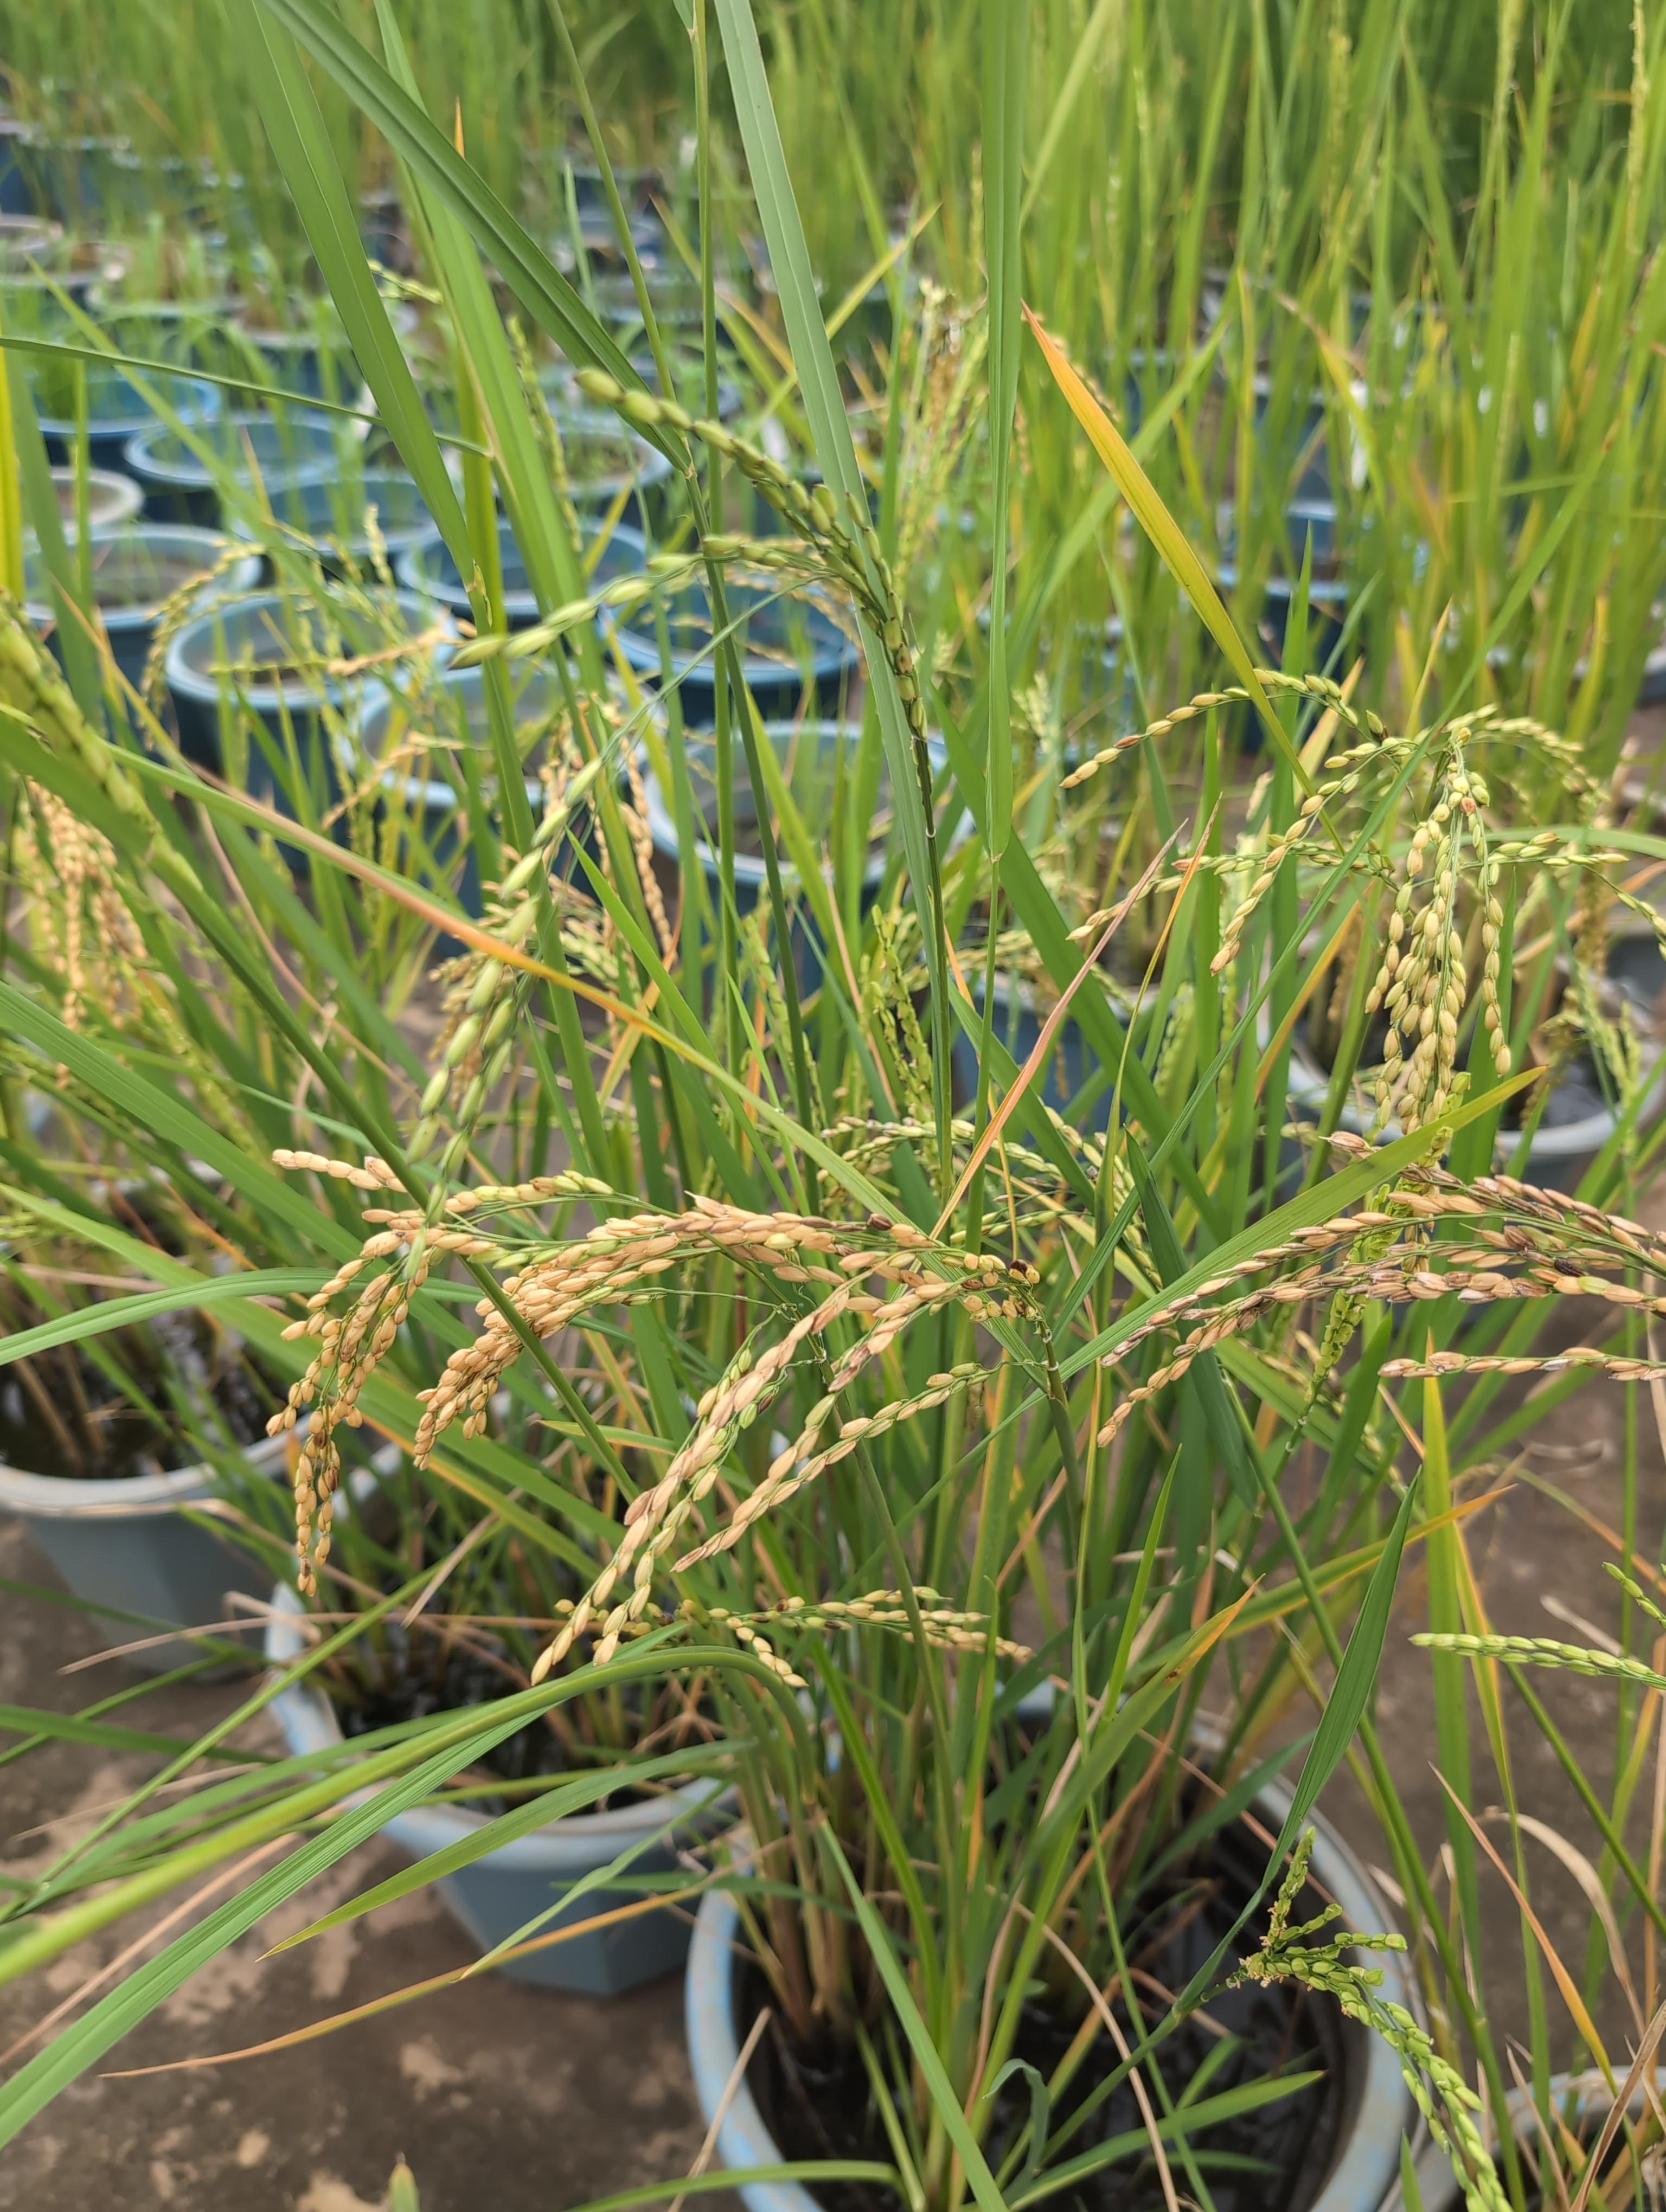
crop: rice
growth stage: ripening
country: Côte d'Ivoire
